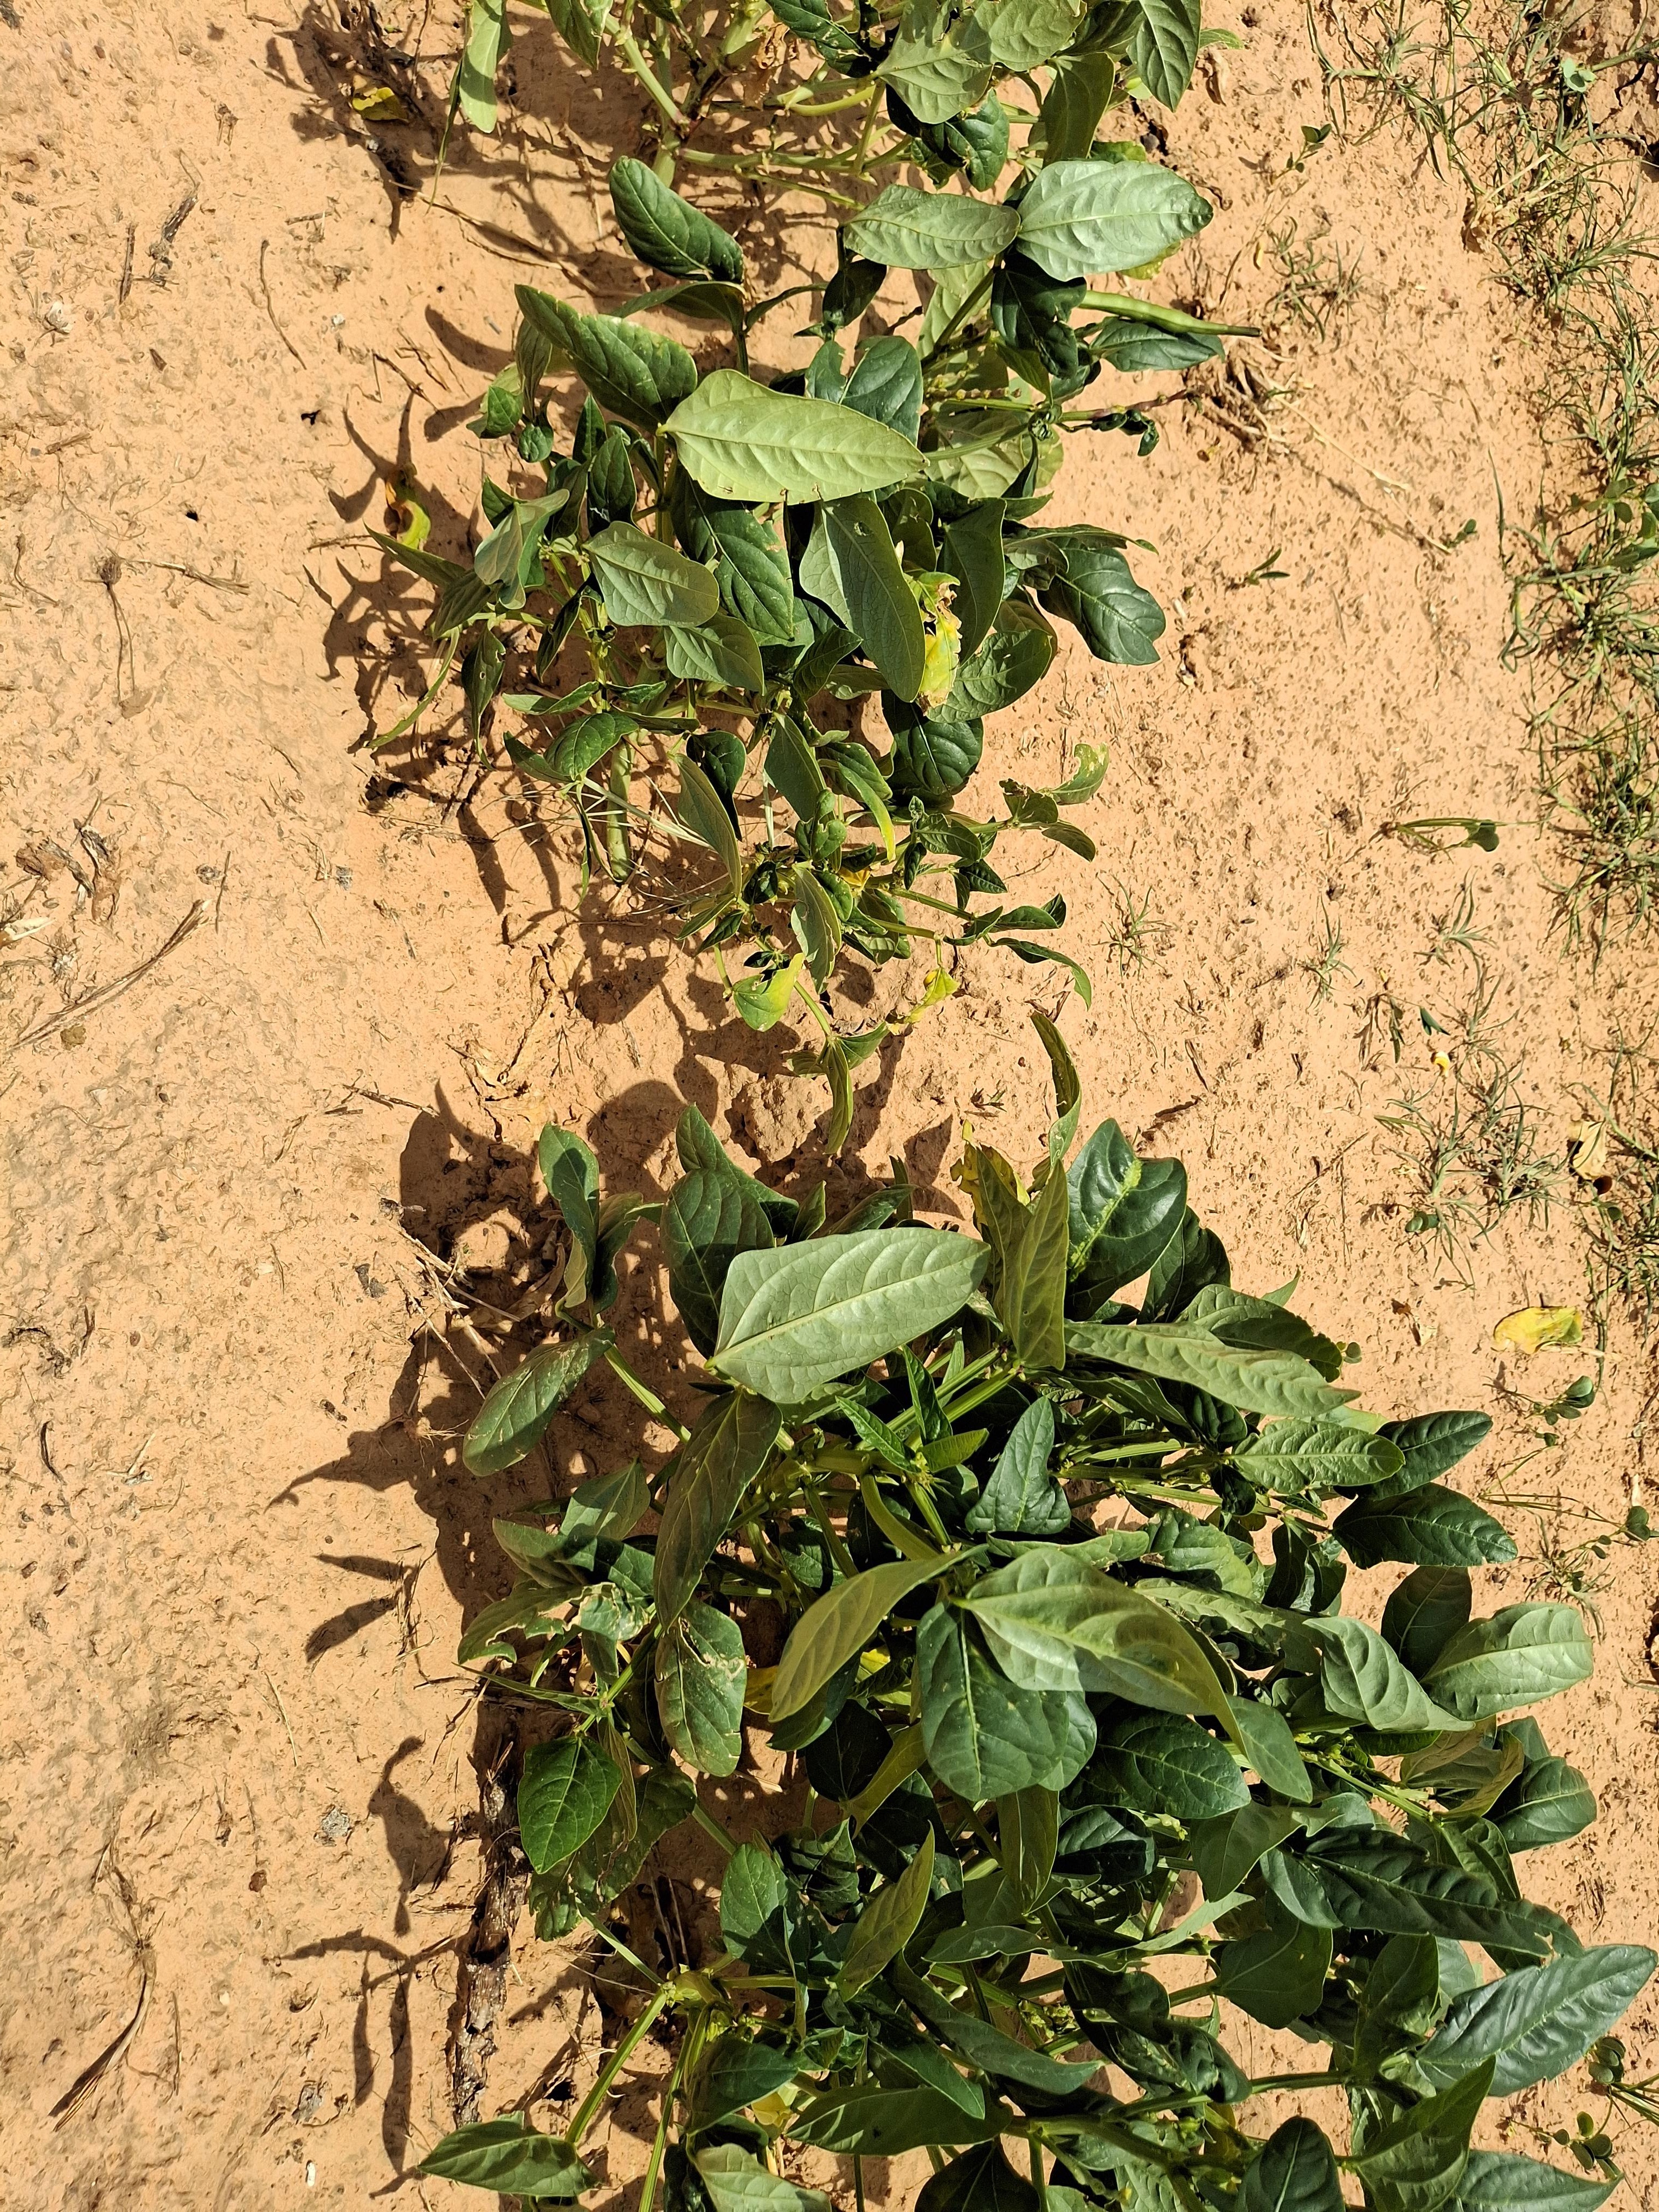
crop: cowpea
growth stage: harvest maturity
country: Nigeria
